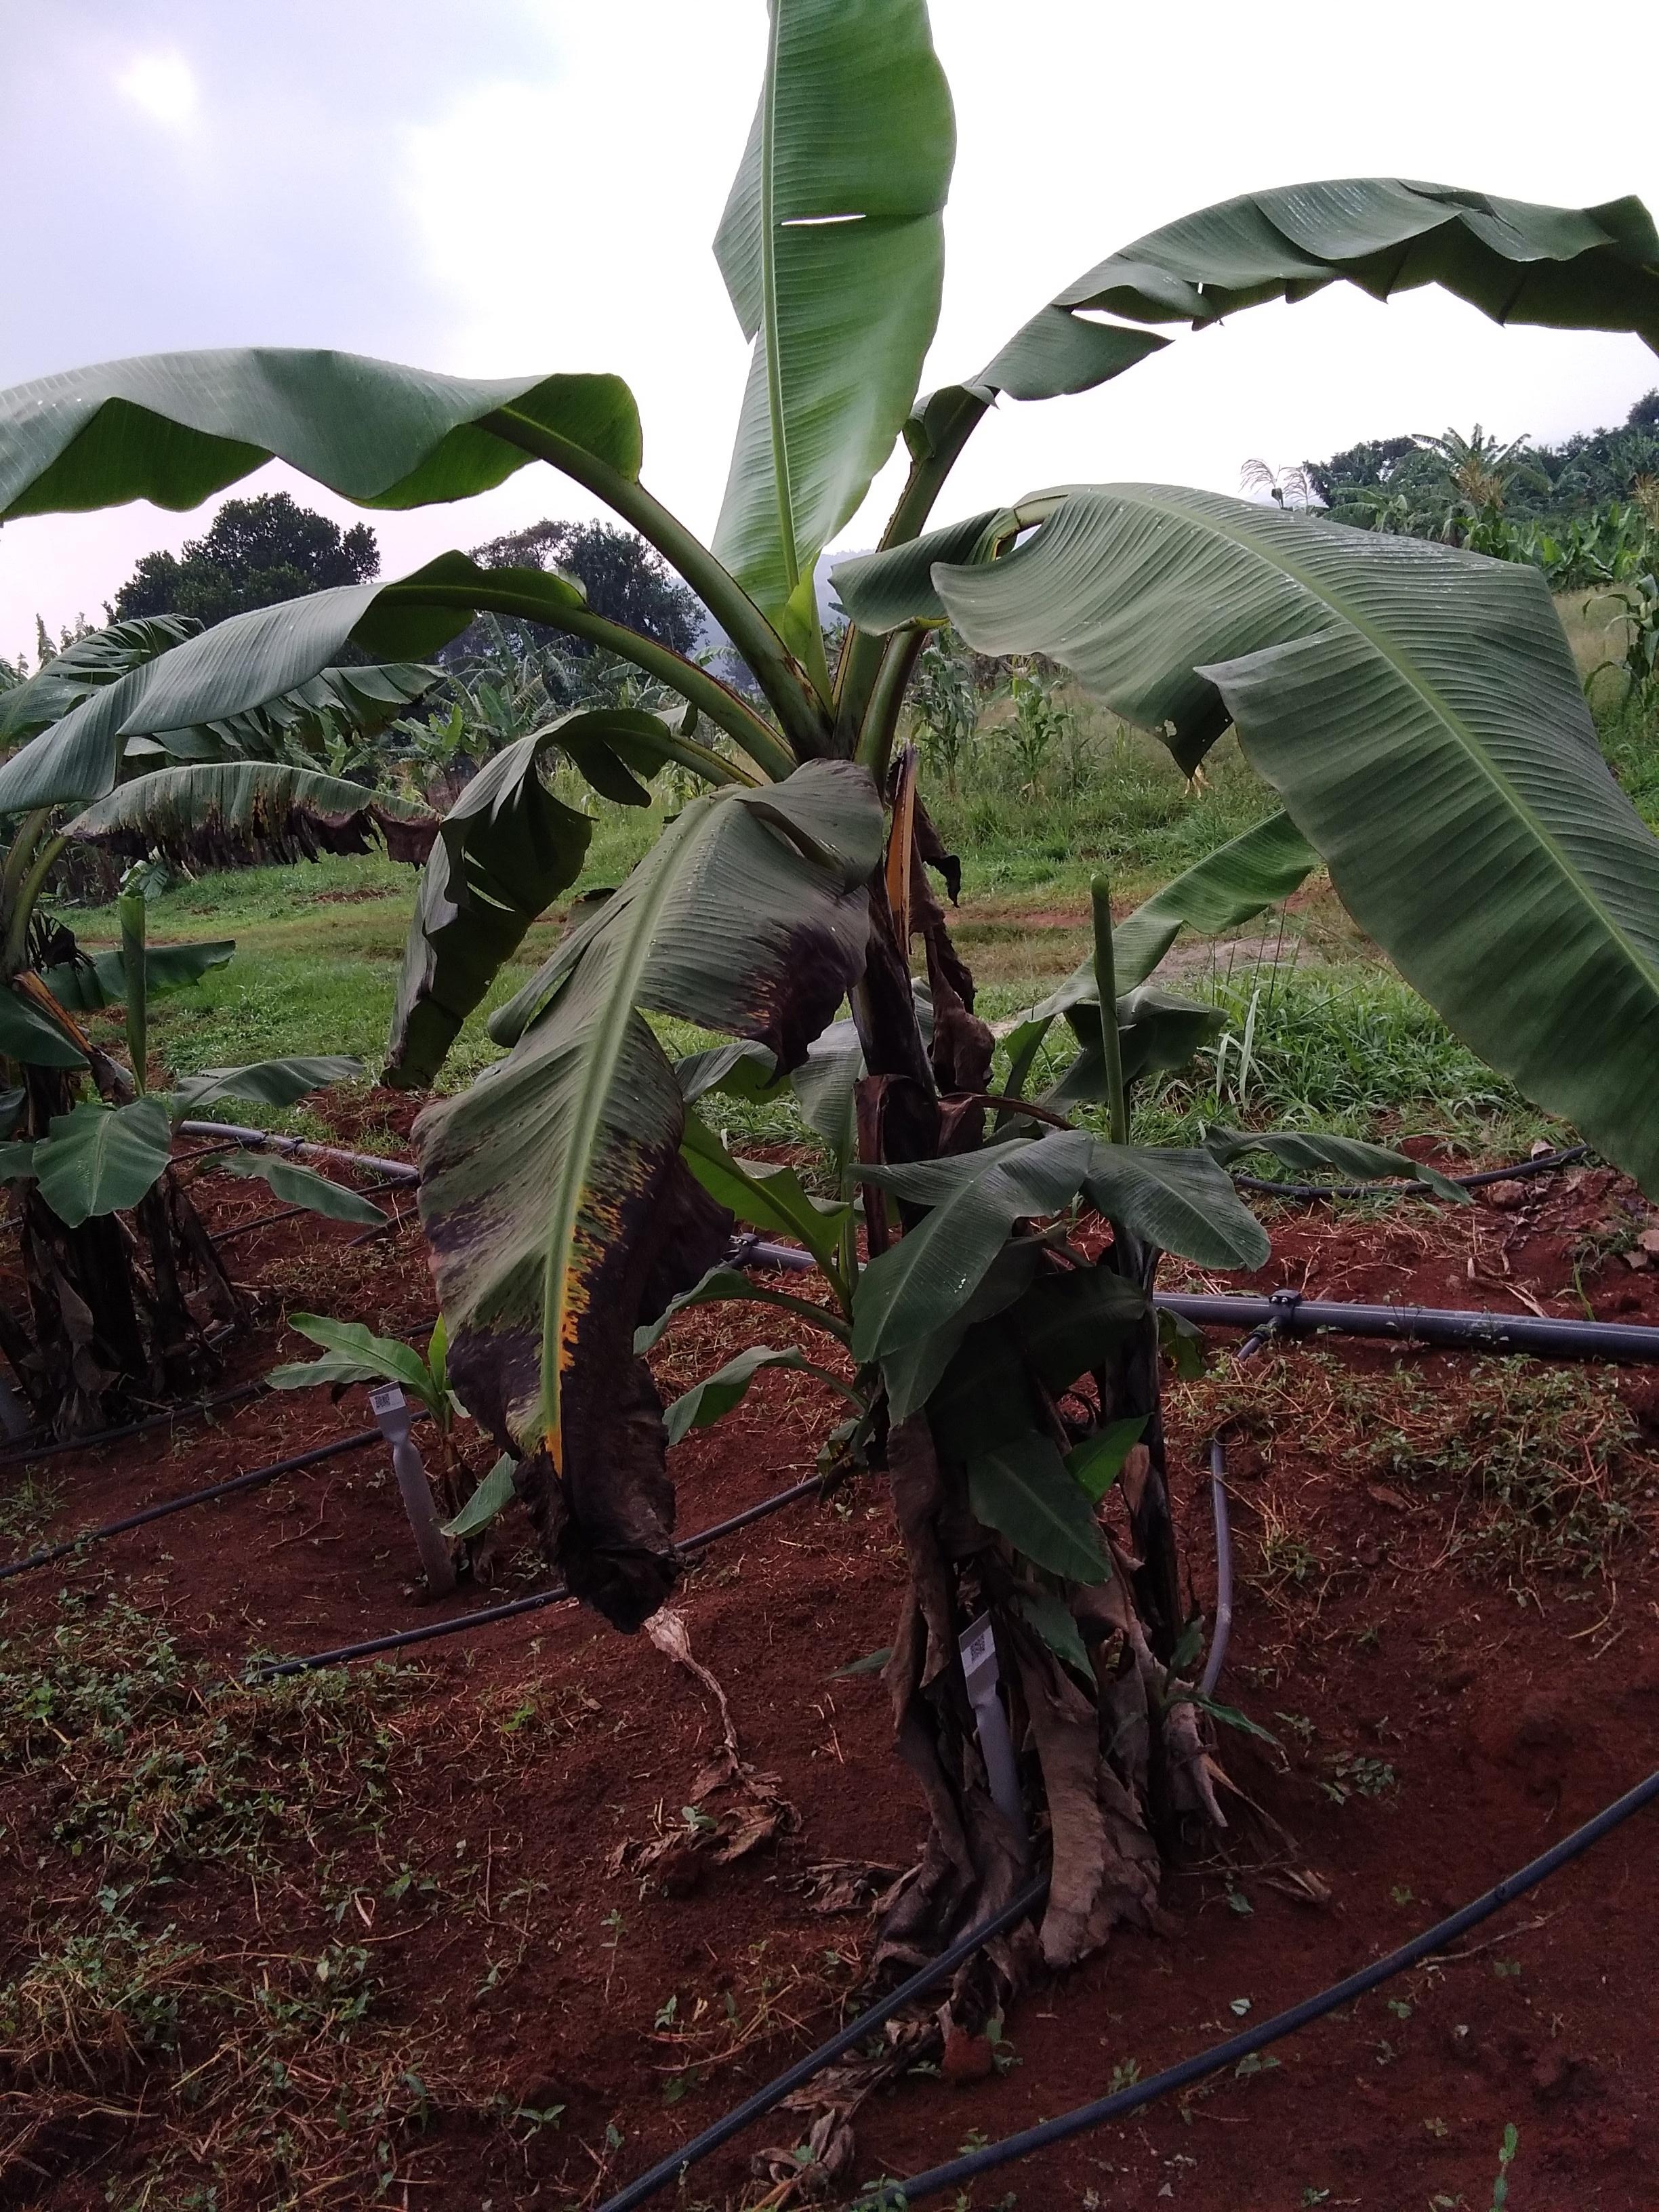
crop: banana
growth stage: vegetative
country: Tanzania
